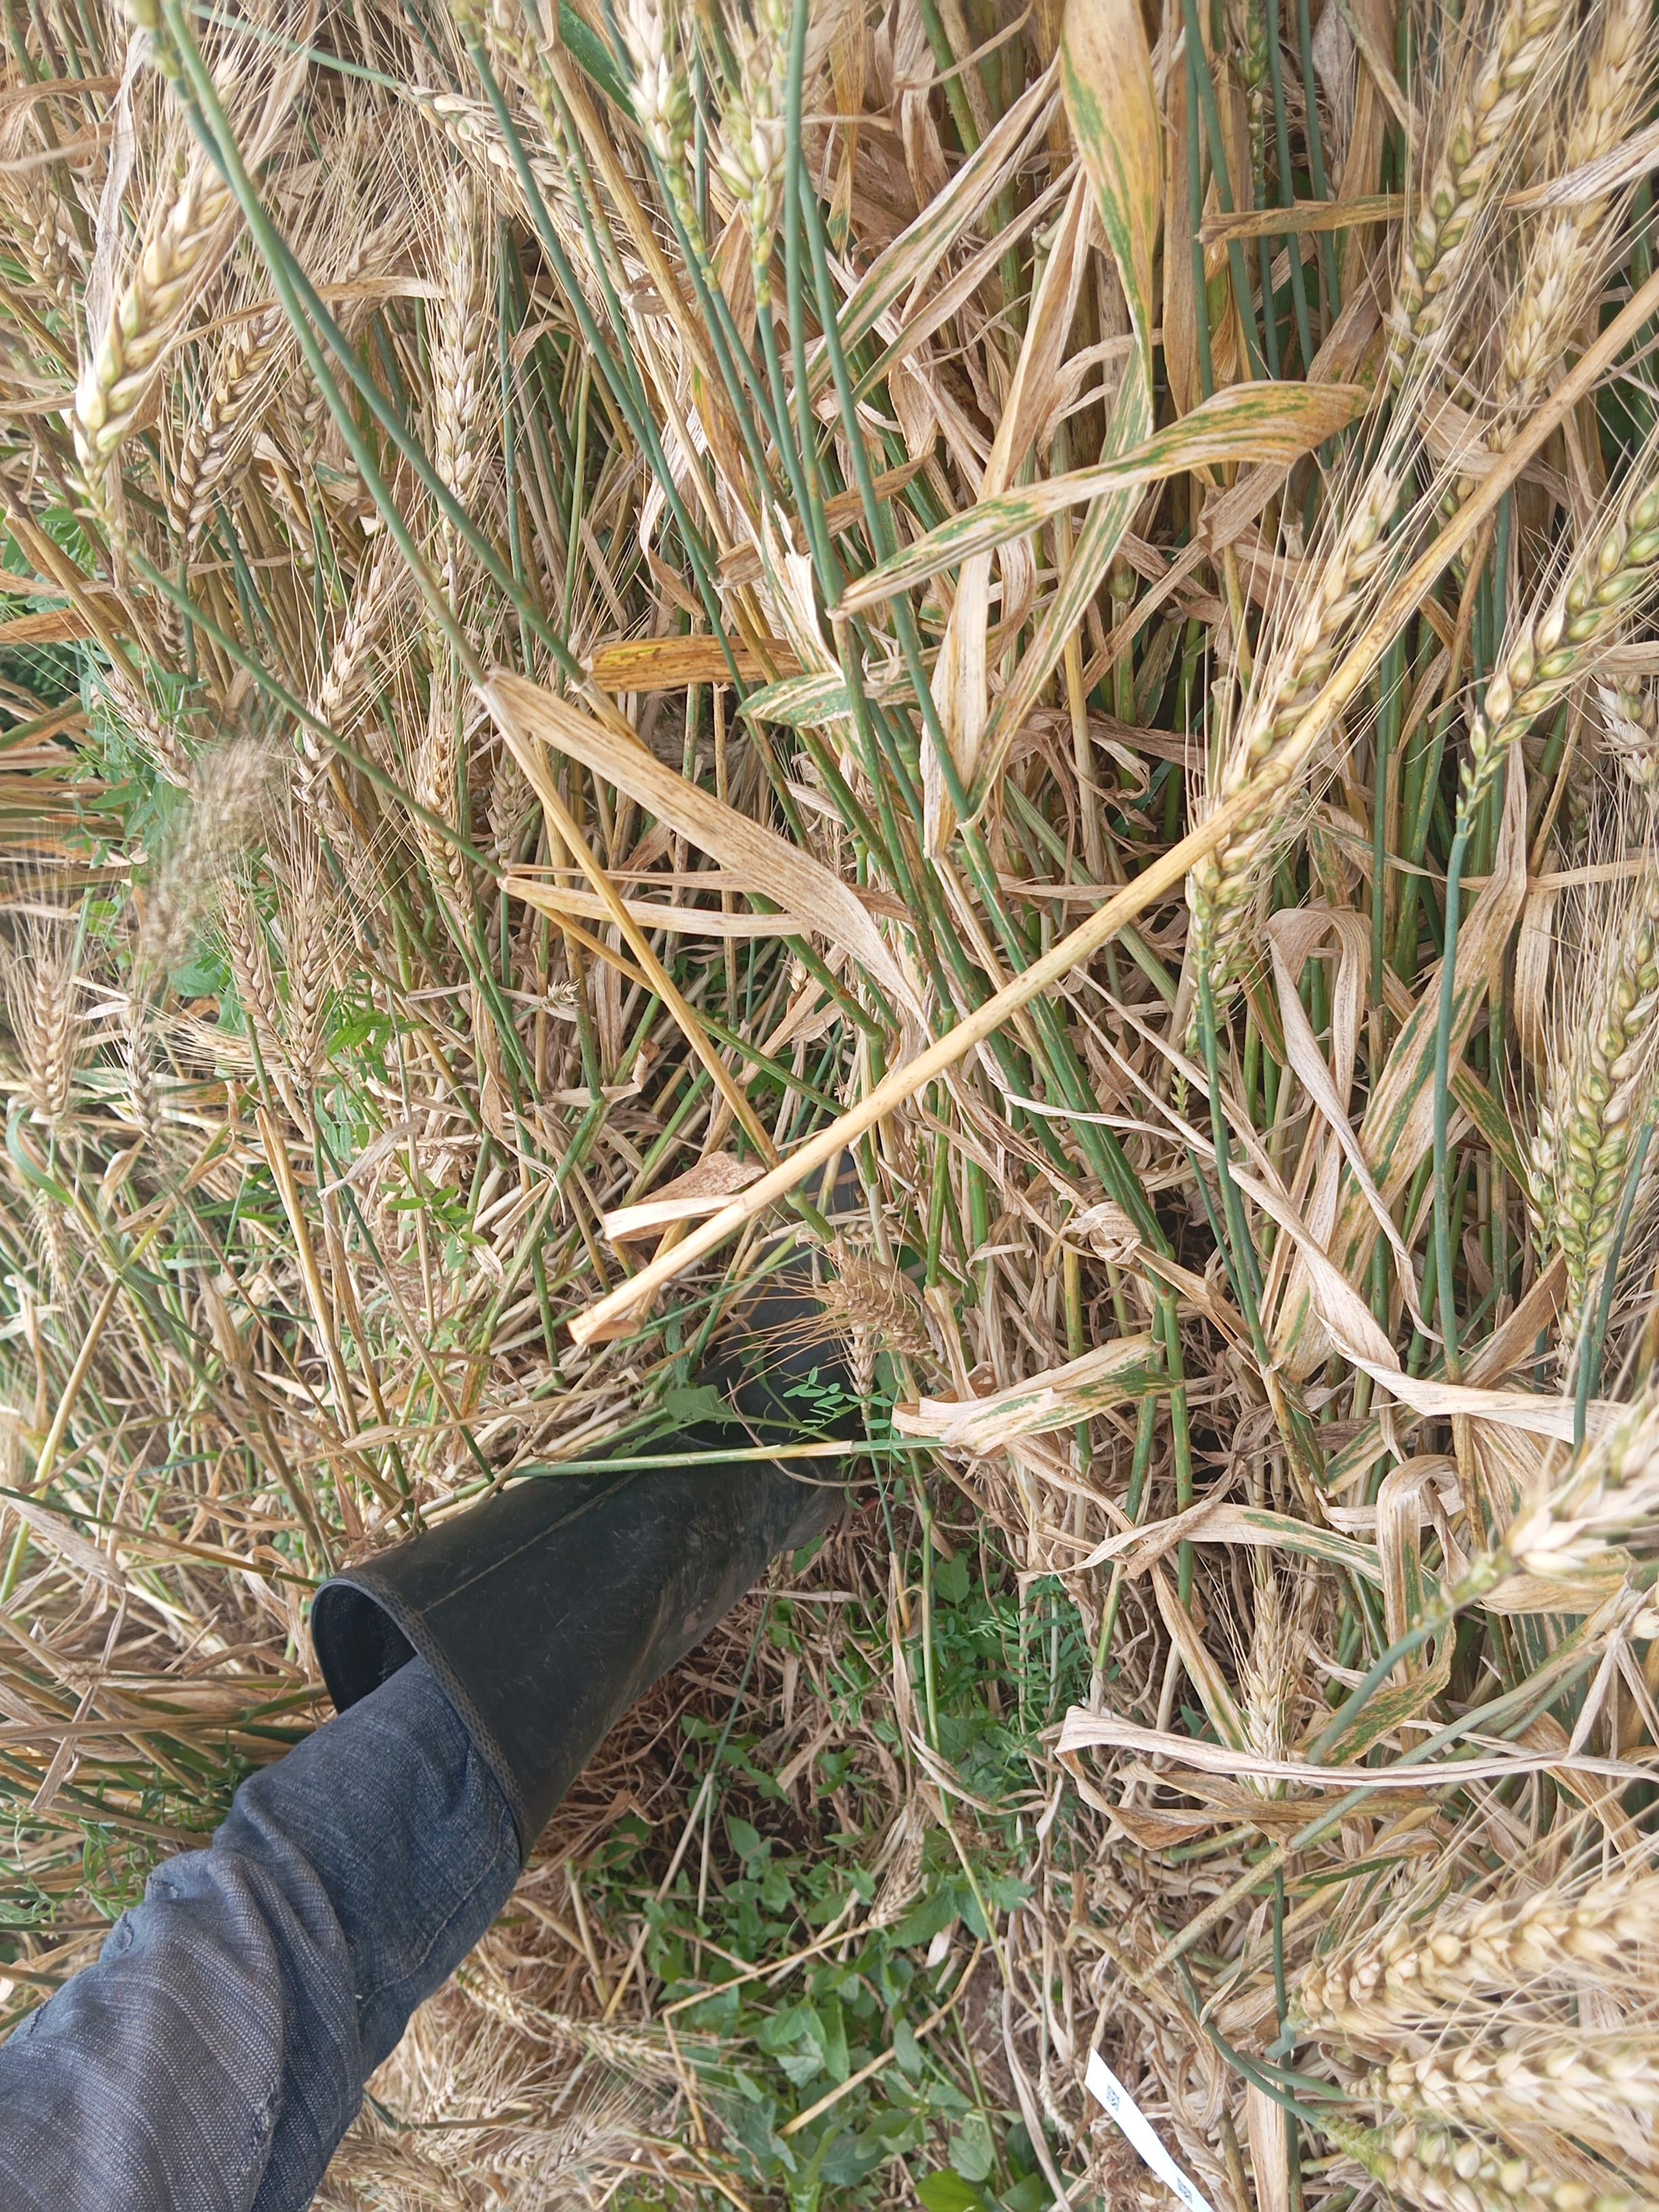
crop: wheat
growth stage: maturity
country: Kenya
